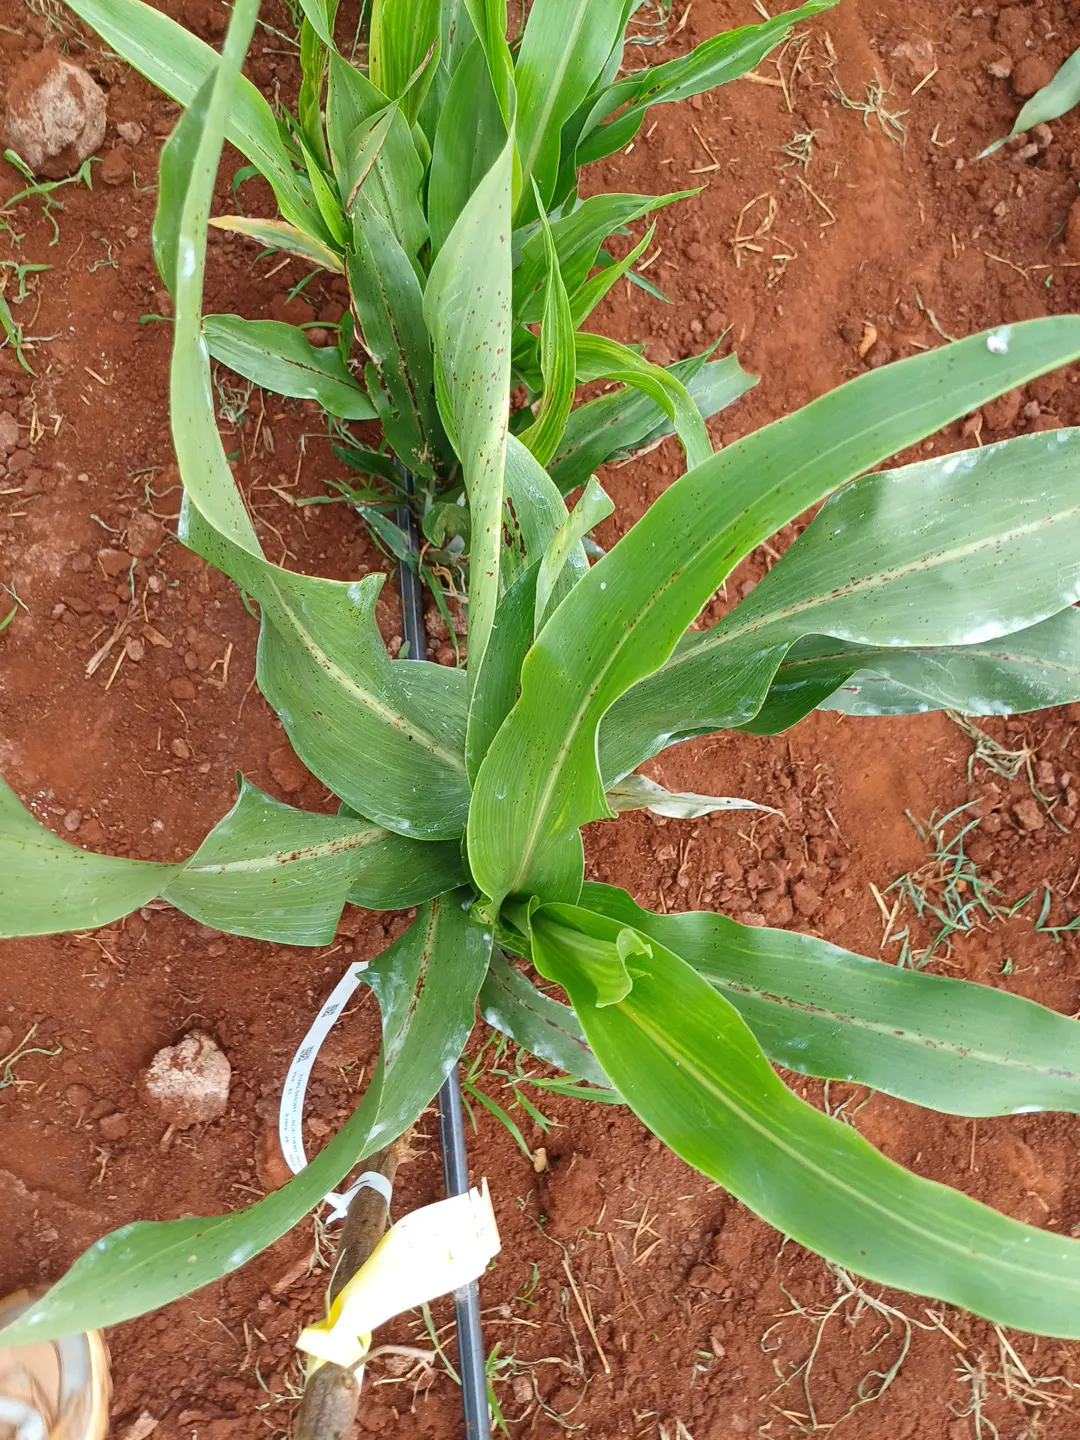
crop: sorghum
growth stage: vegetative
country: Kenya
